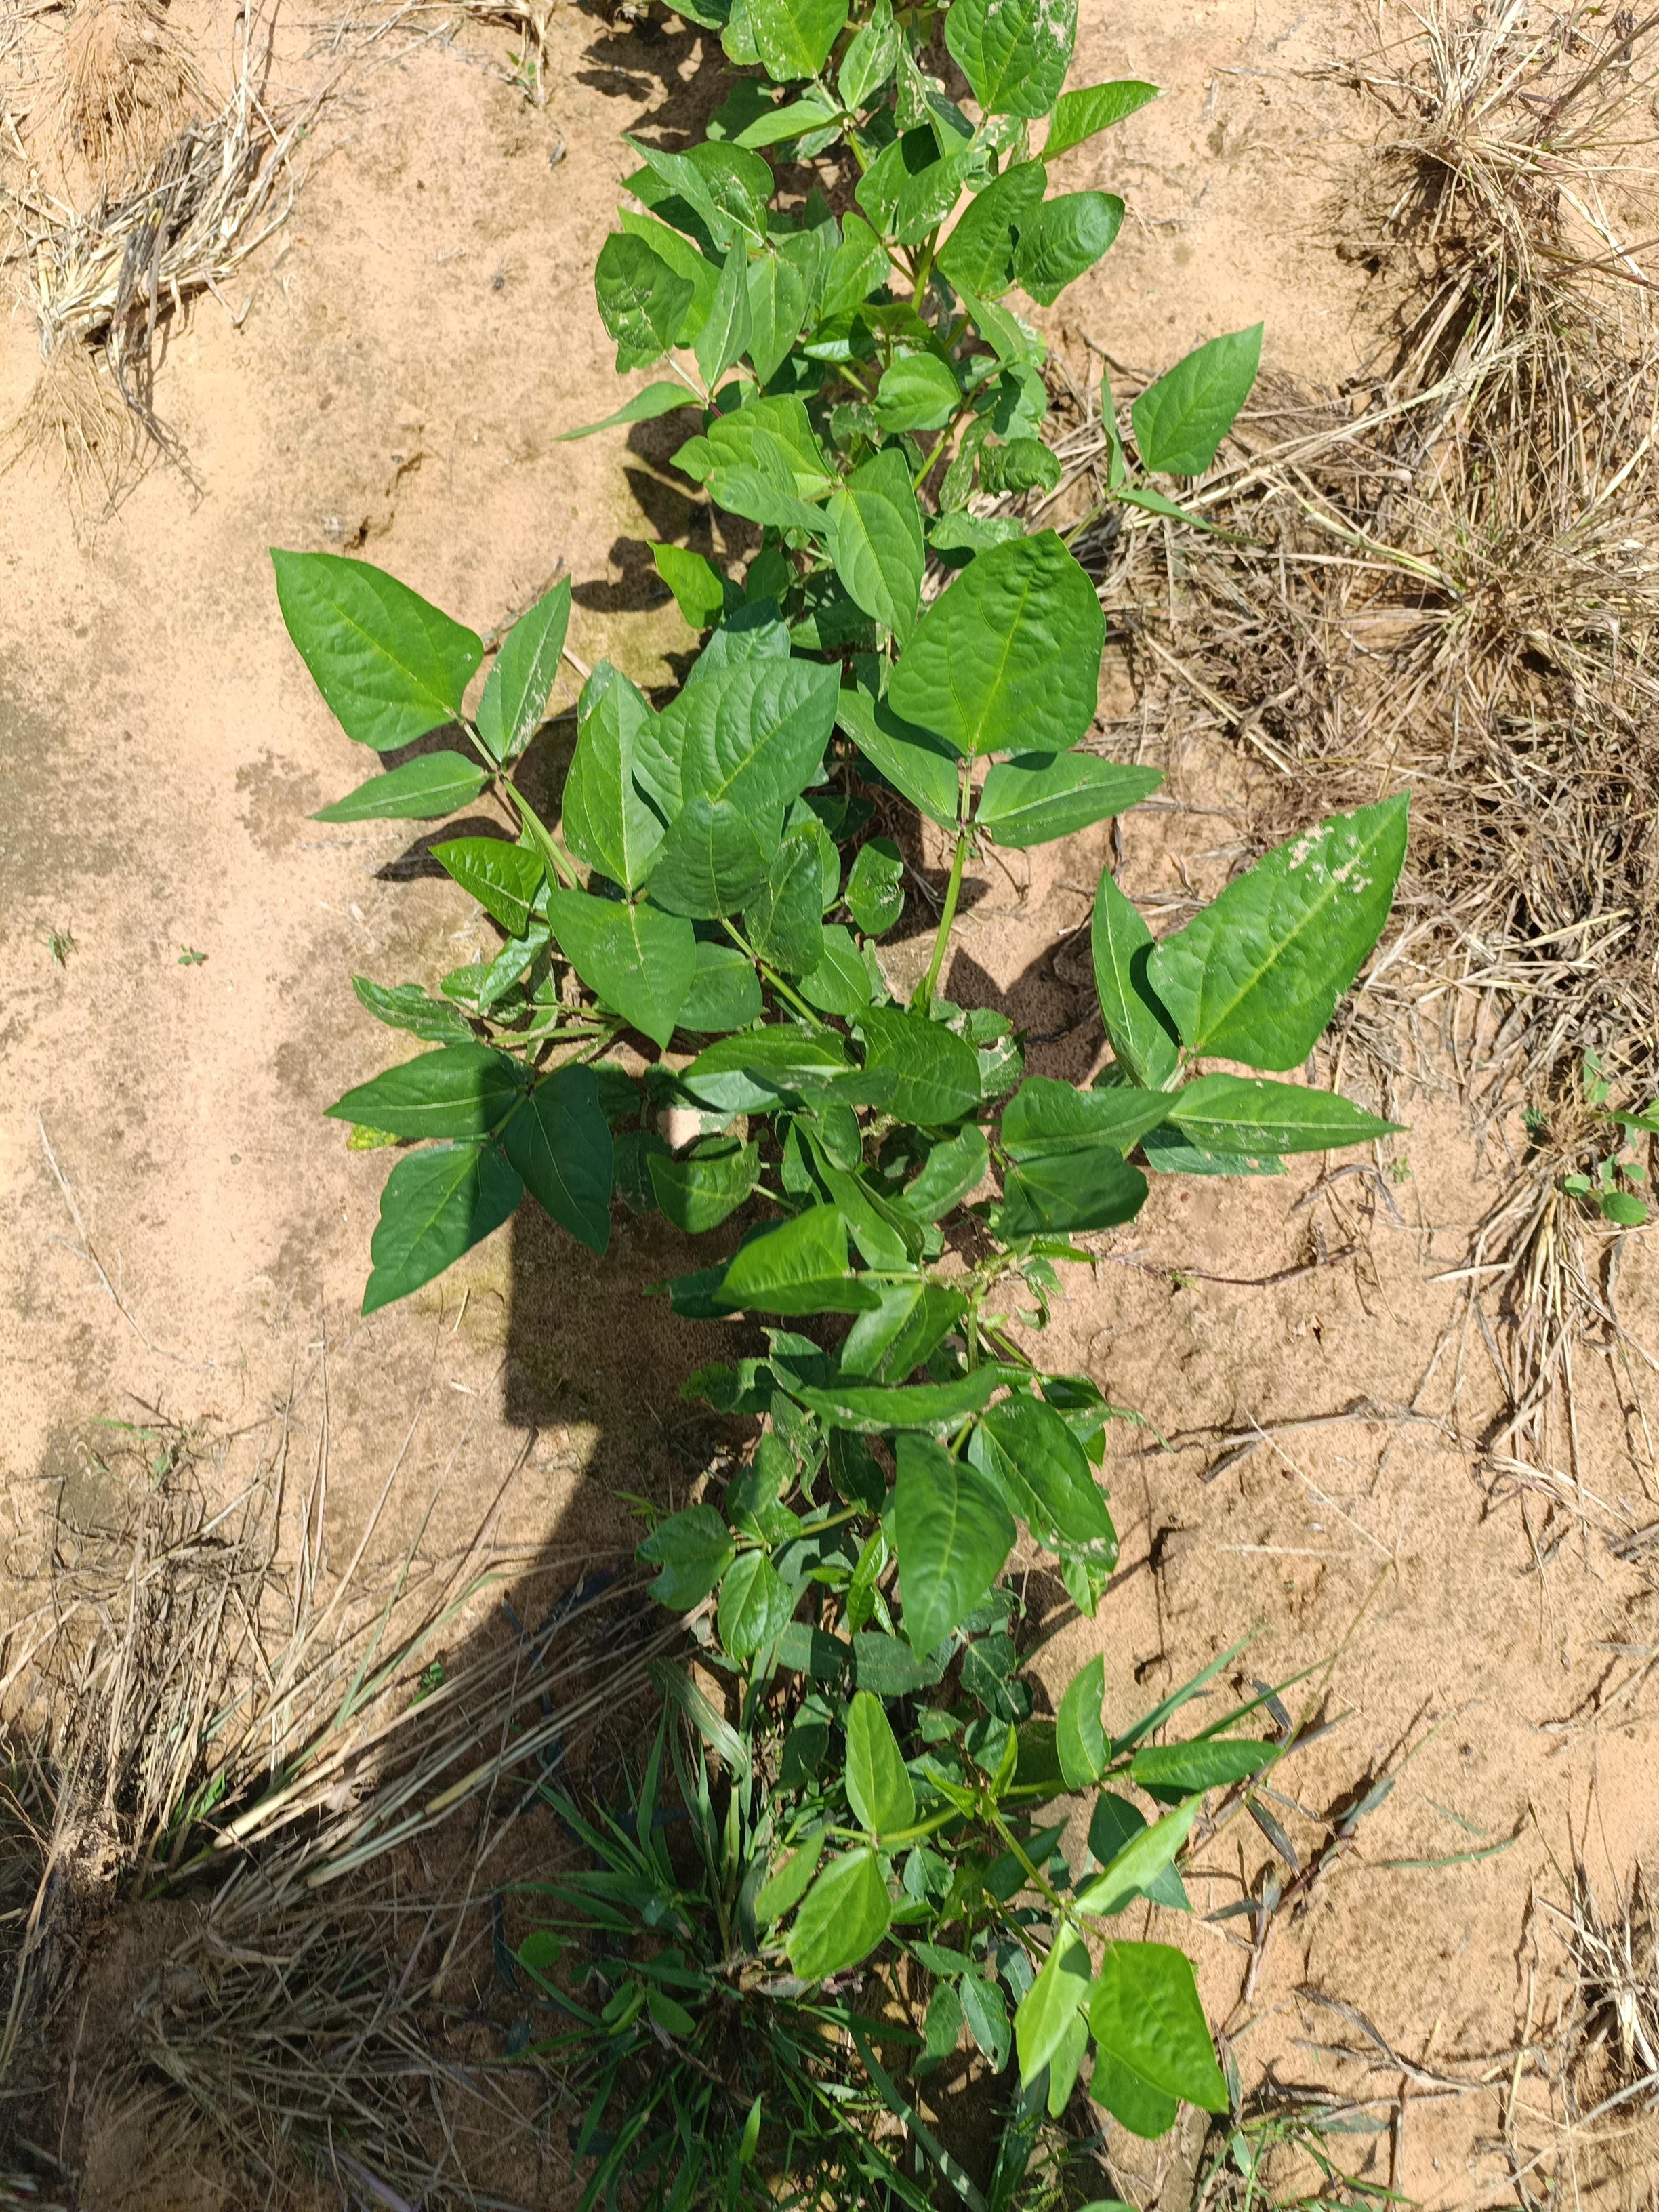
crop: cowpea
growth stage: emergence
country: Nigeria
